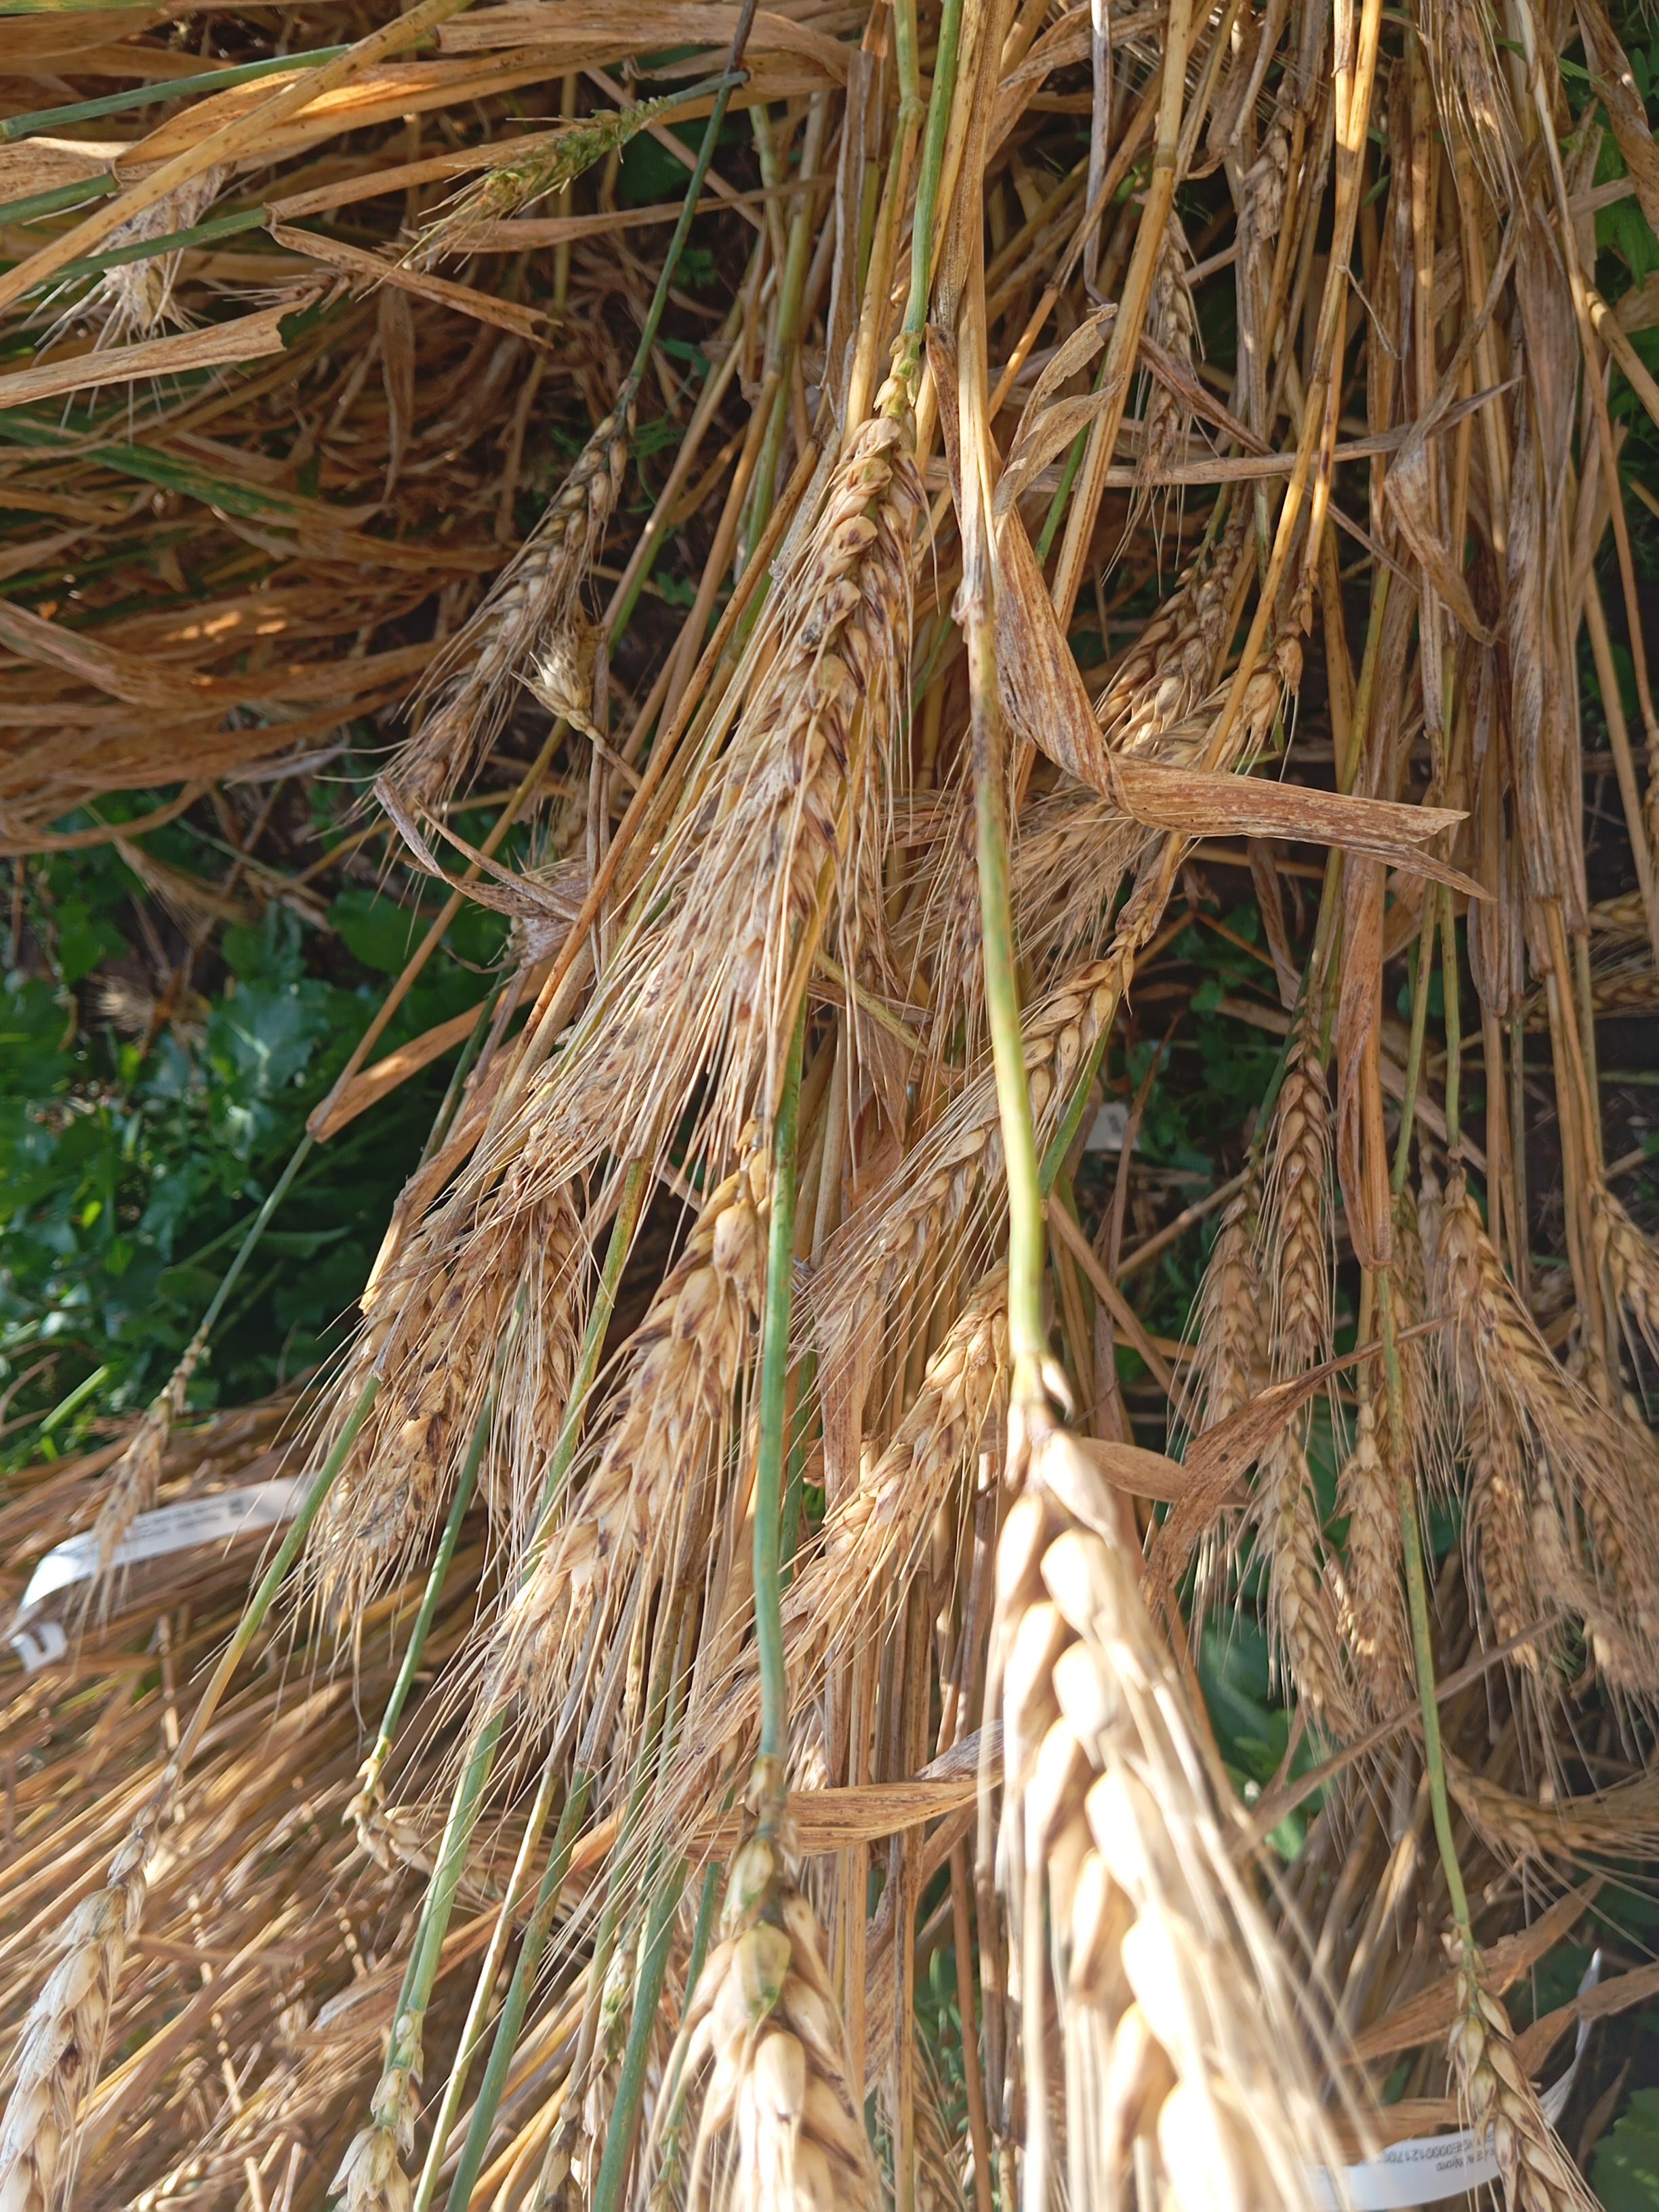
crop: wheat
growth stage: maturity
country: Kenya
